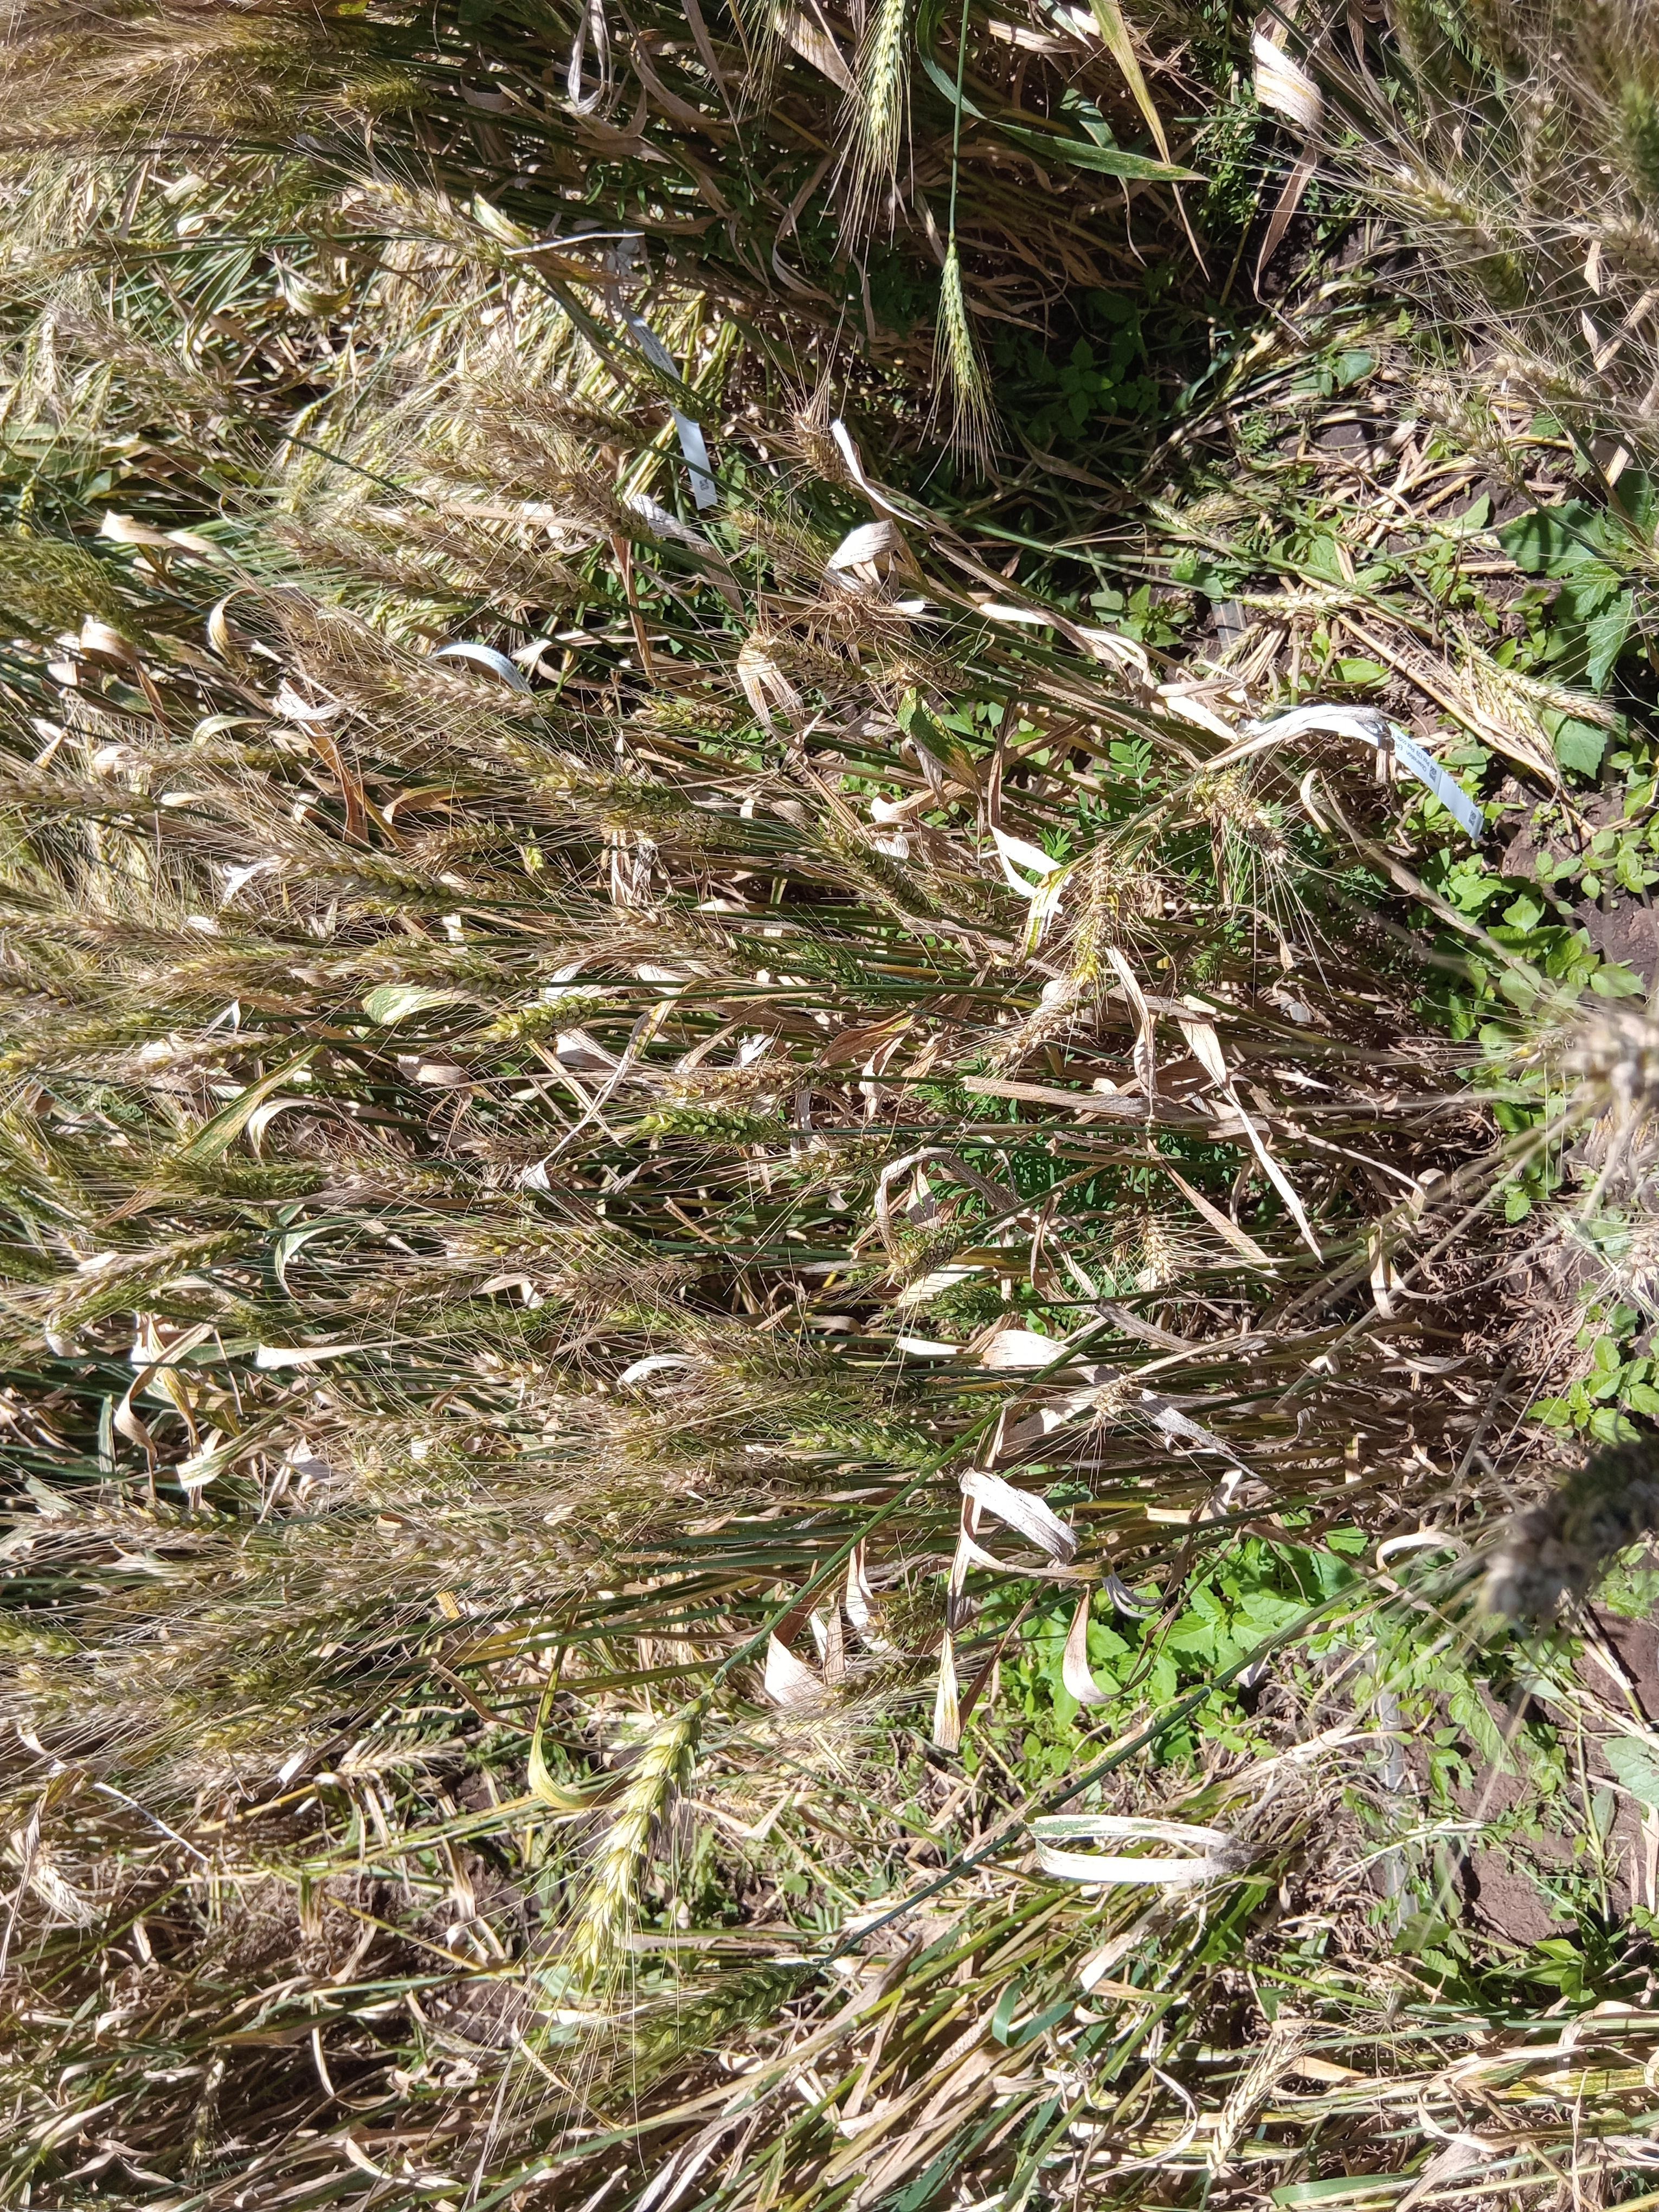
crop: wheat
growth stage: maturity
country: Kenya
